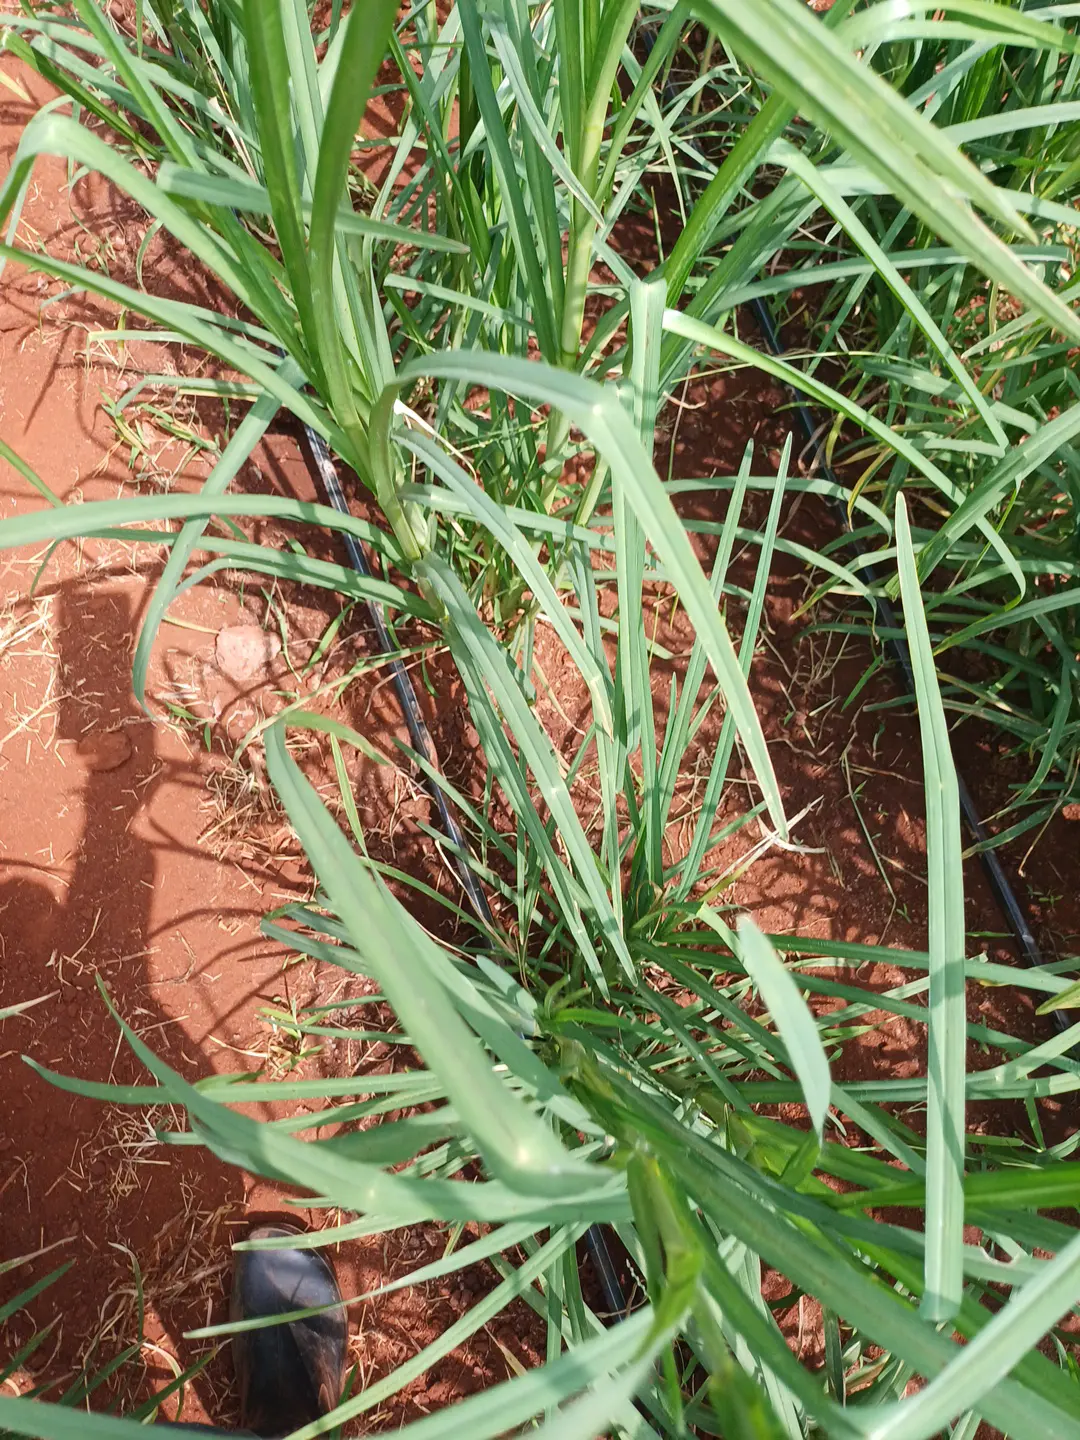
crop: finger millet
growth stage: vegetative
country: Kenya
